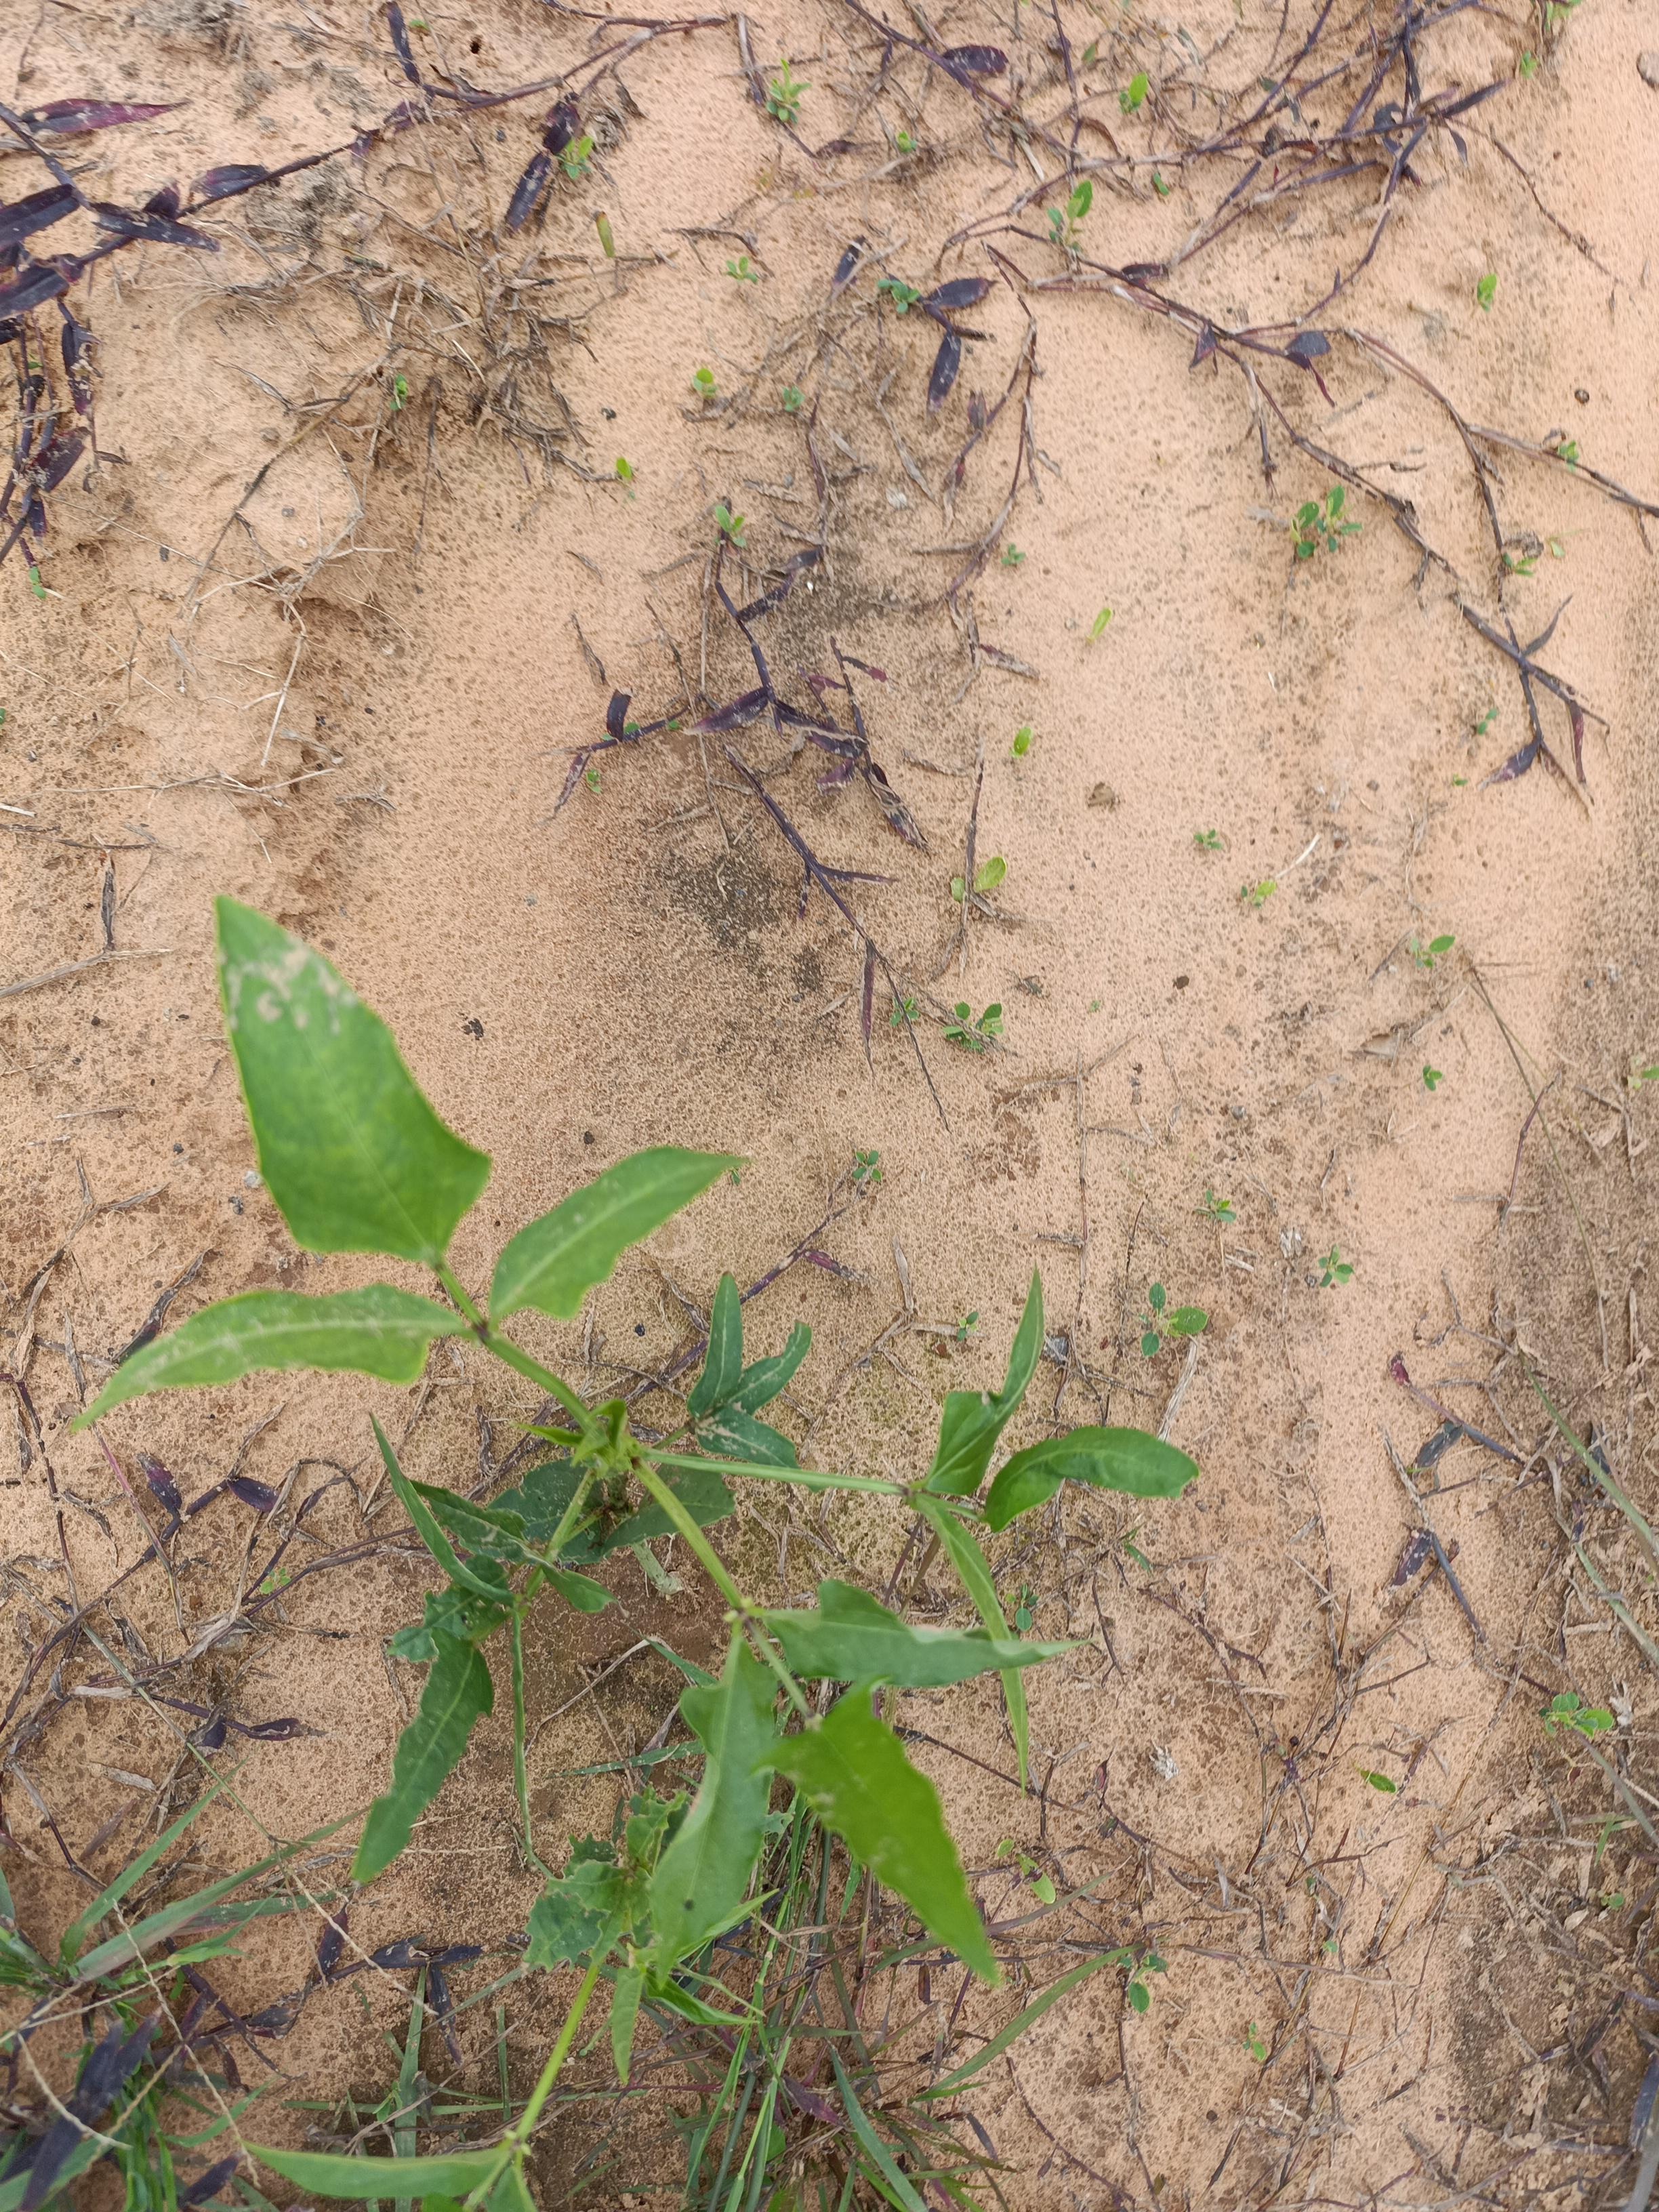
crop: cowpea
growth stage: emergence
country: Nigeria
